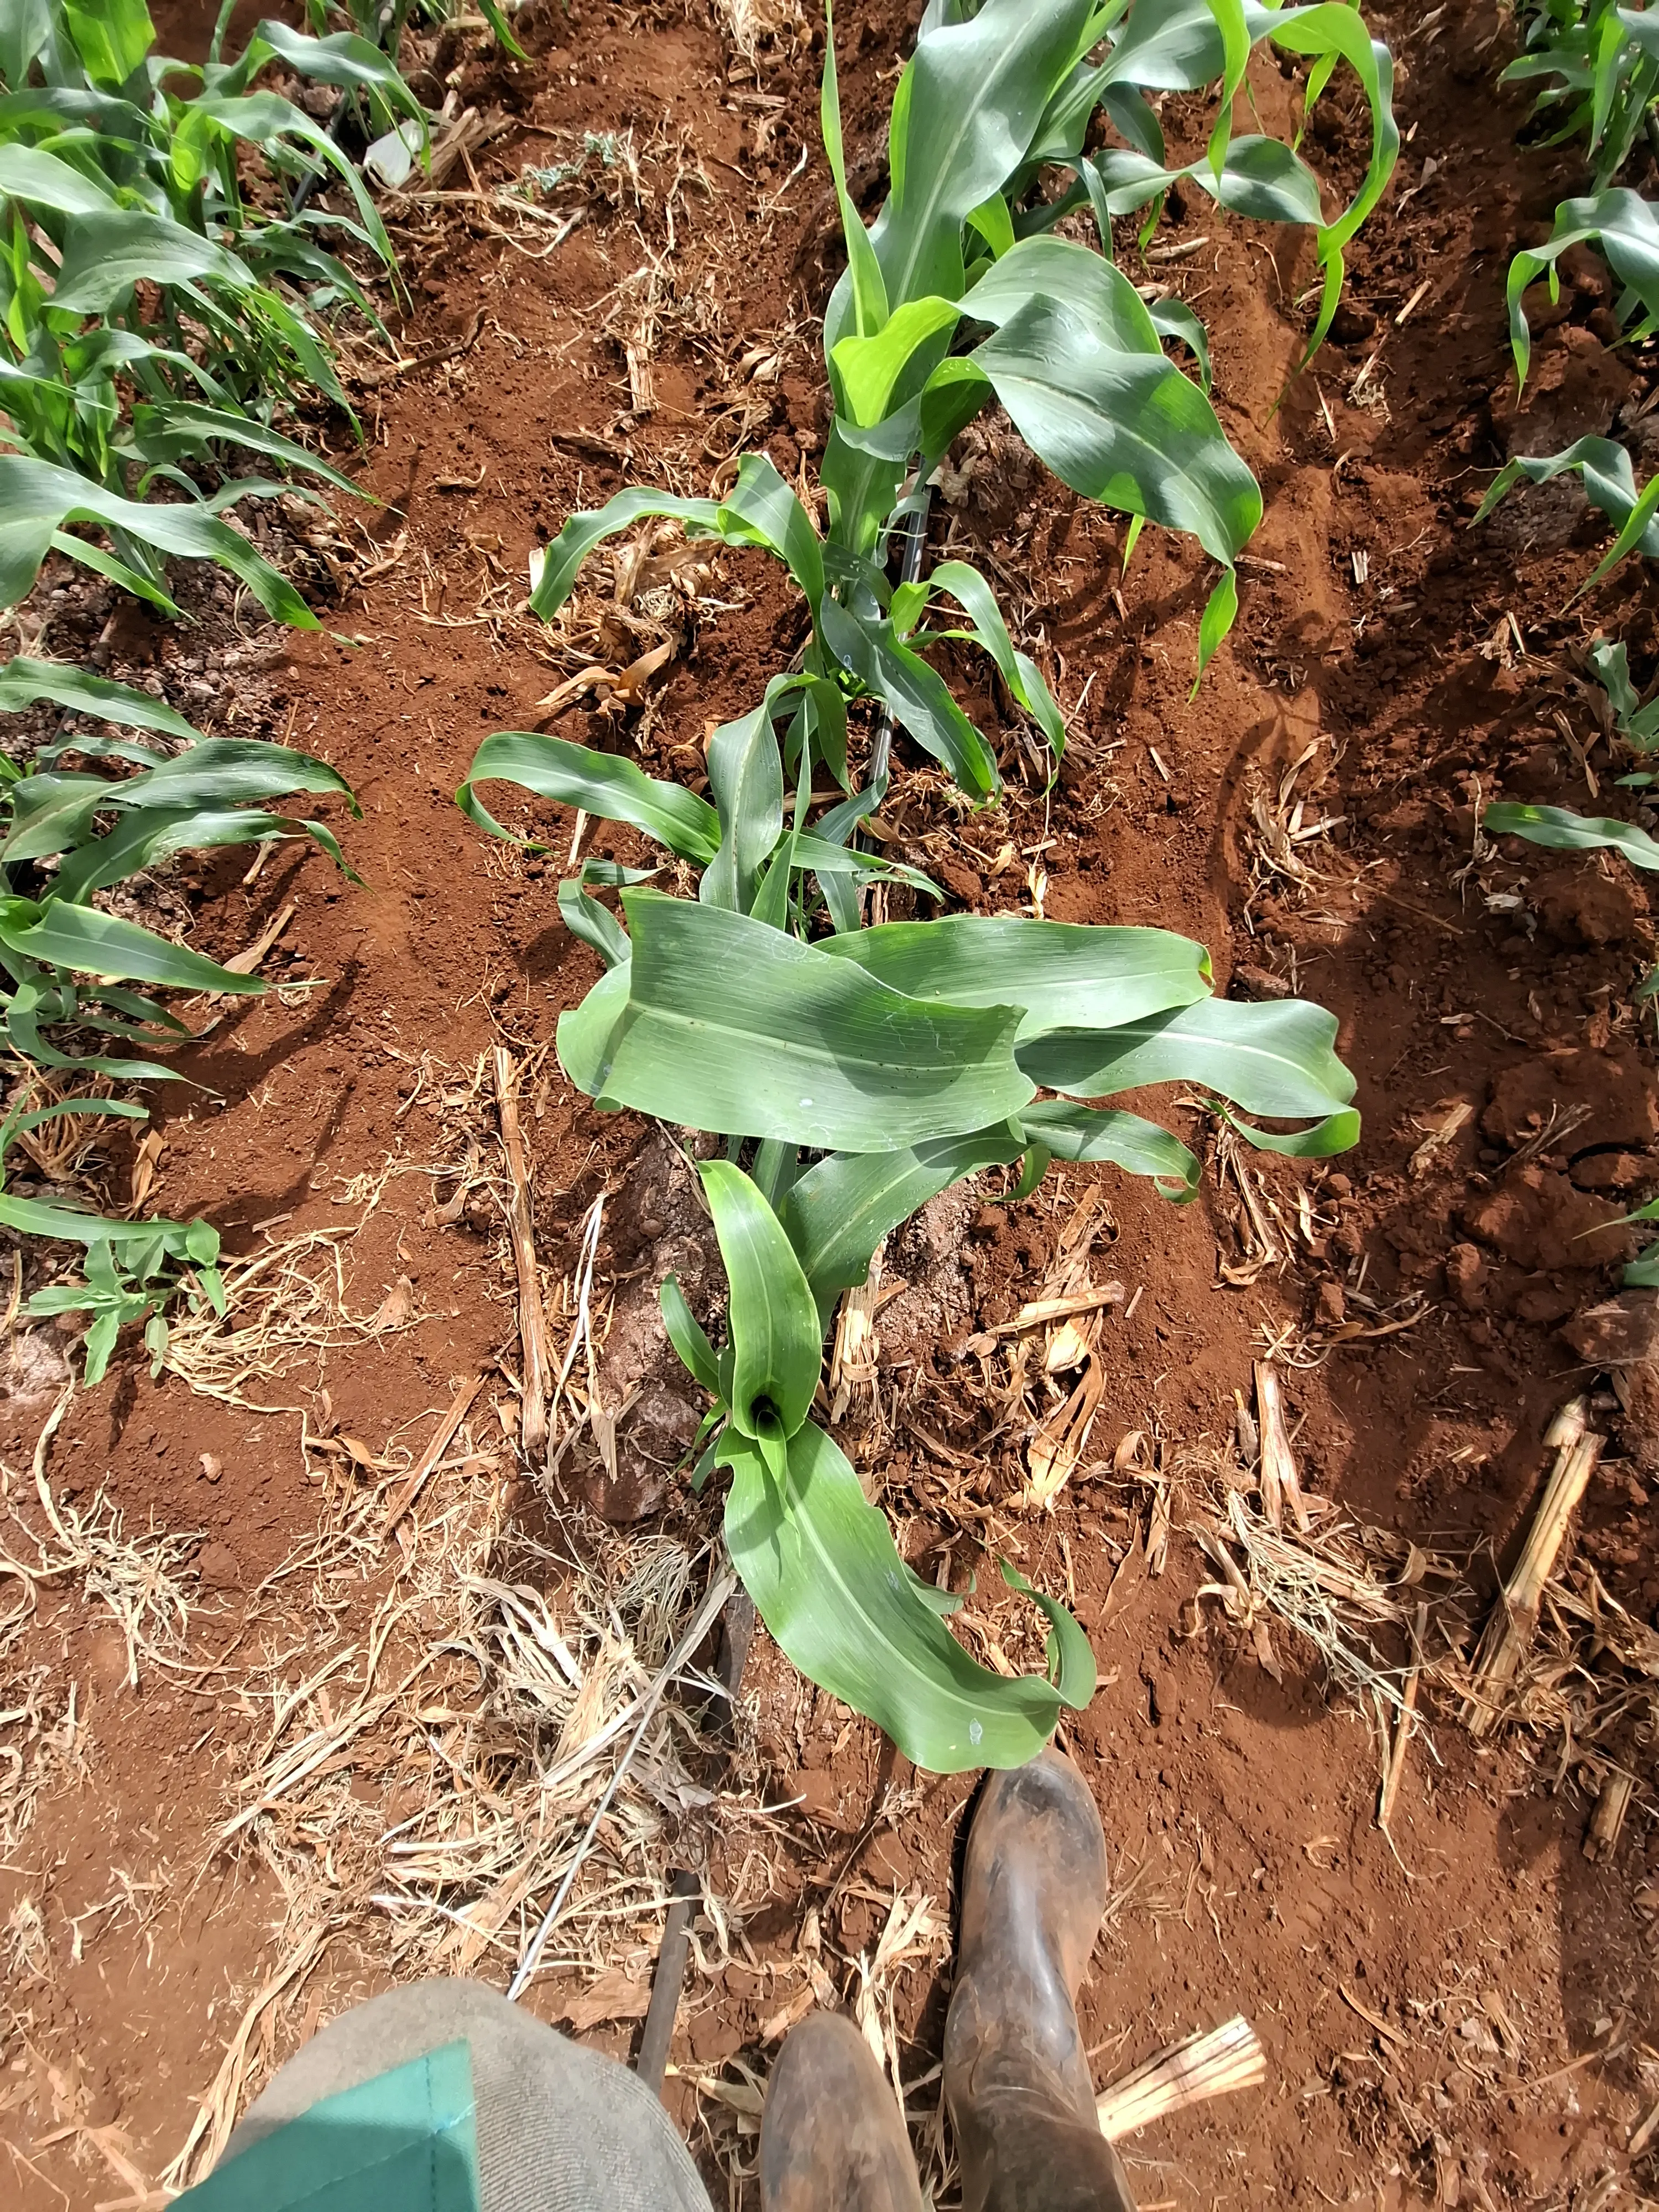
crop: sorghum
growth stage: vegetative
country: Kenya
